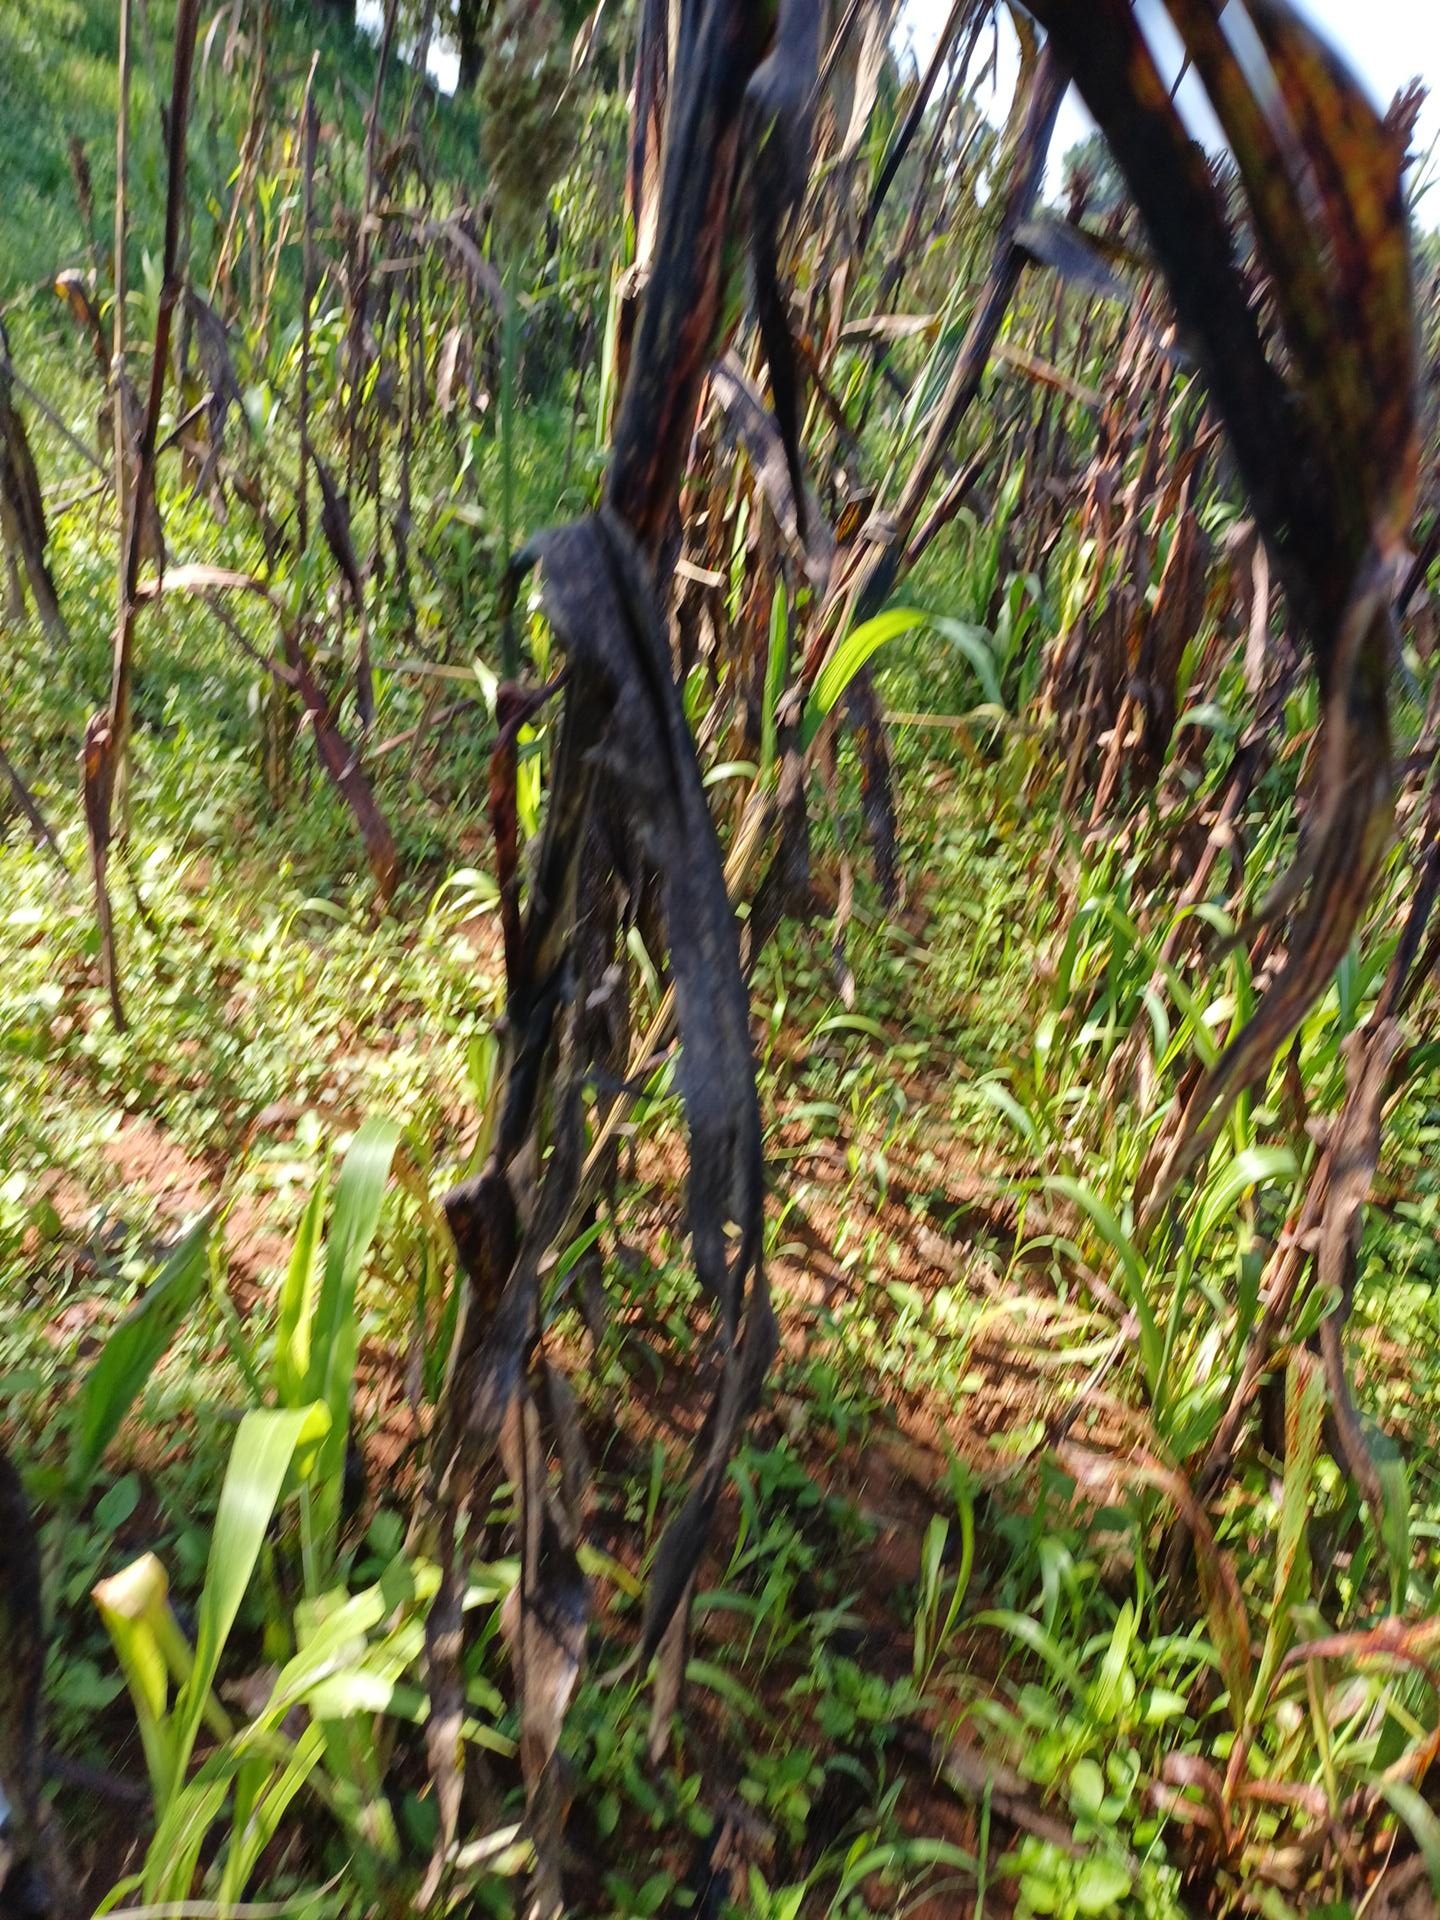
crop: sorghum
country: Kenya
